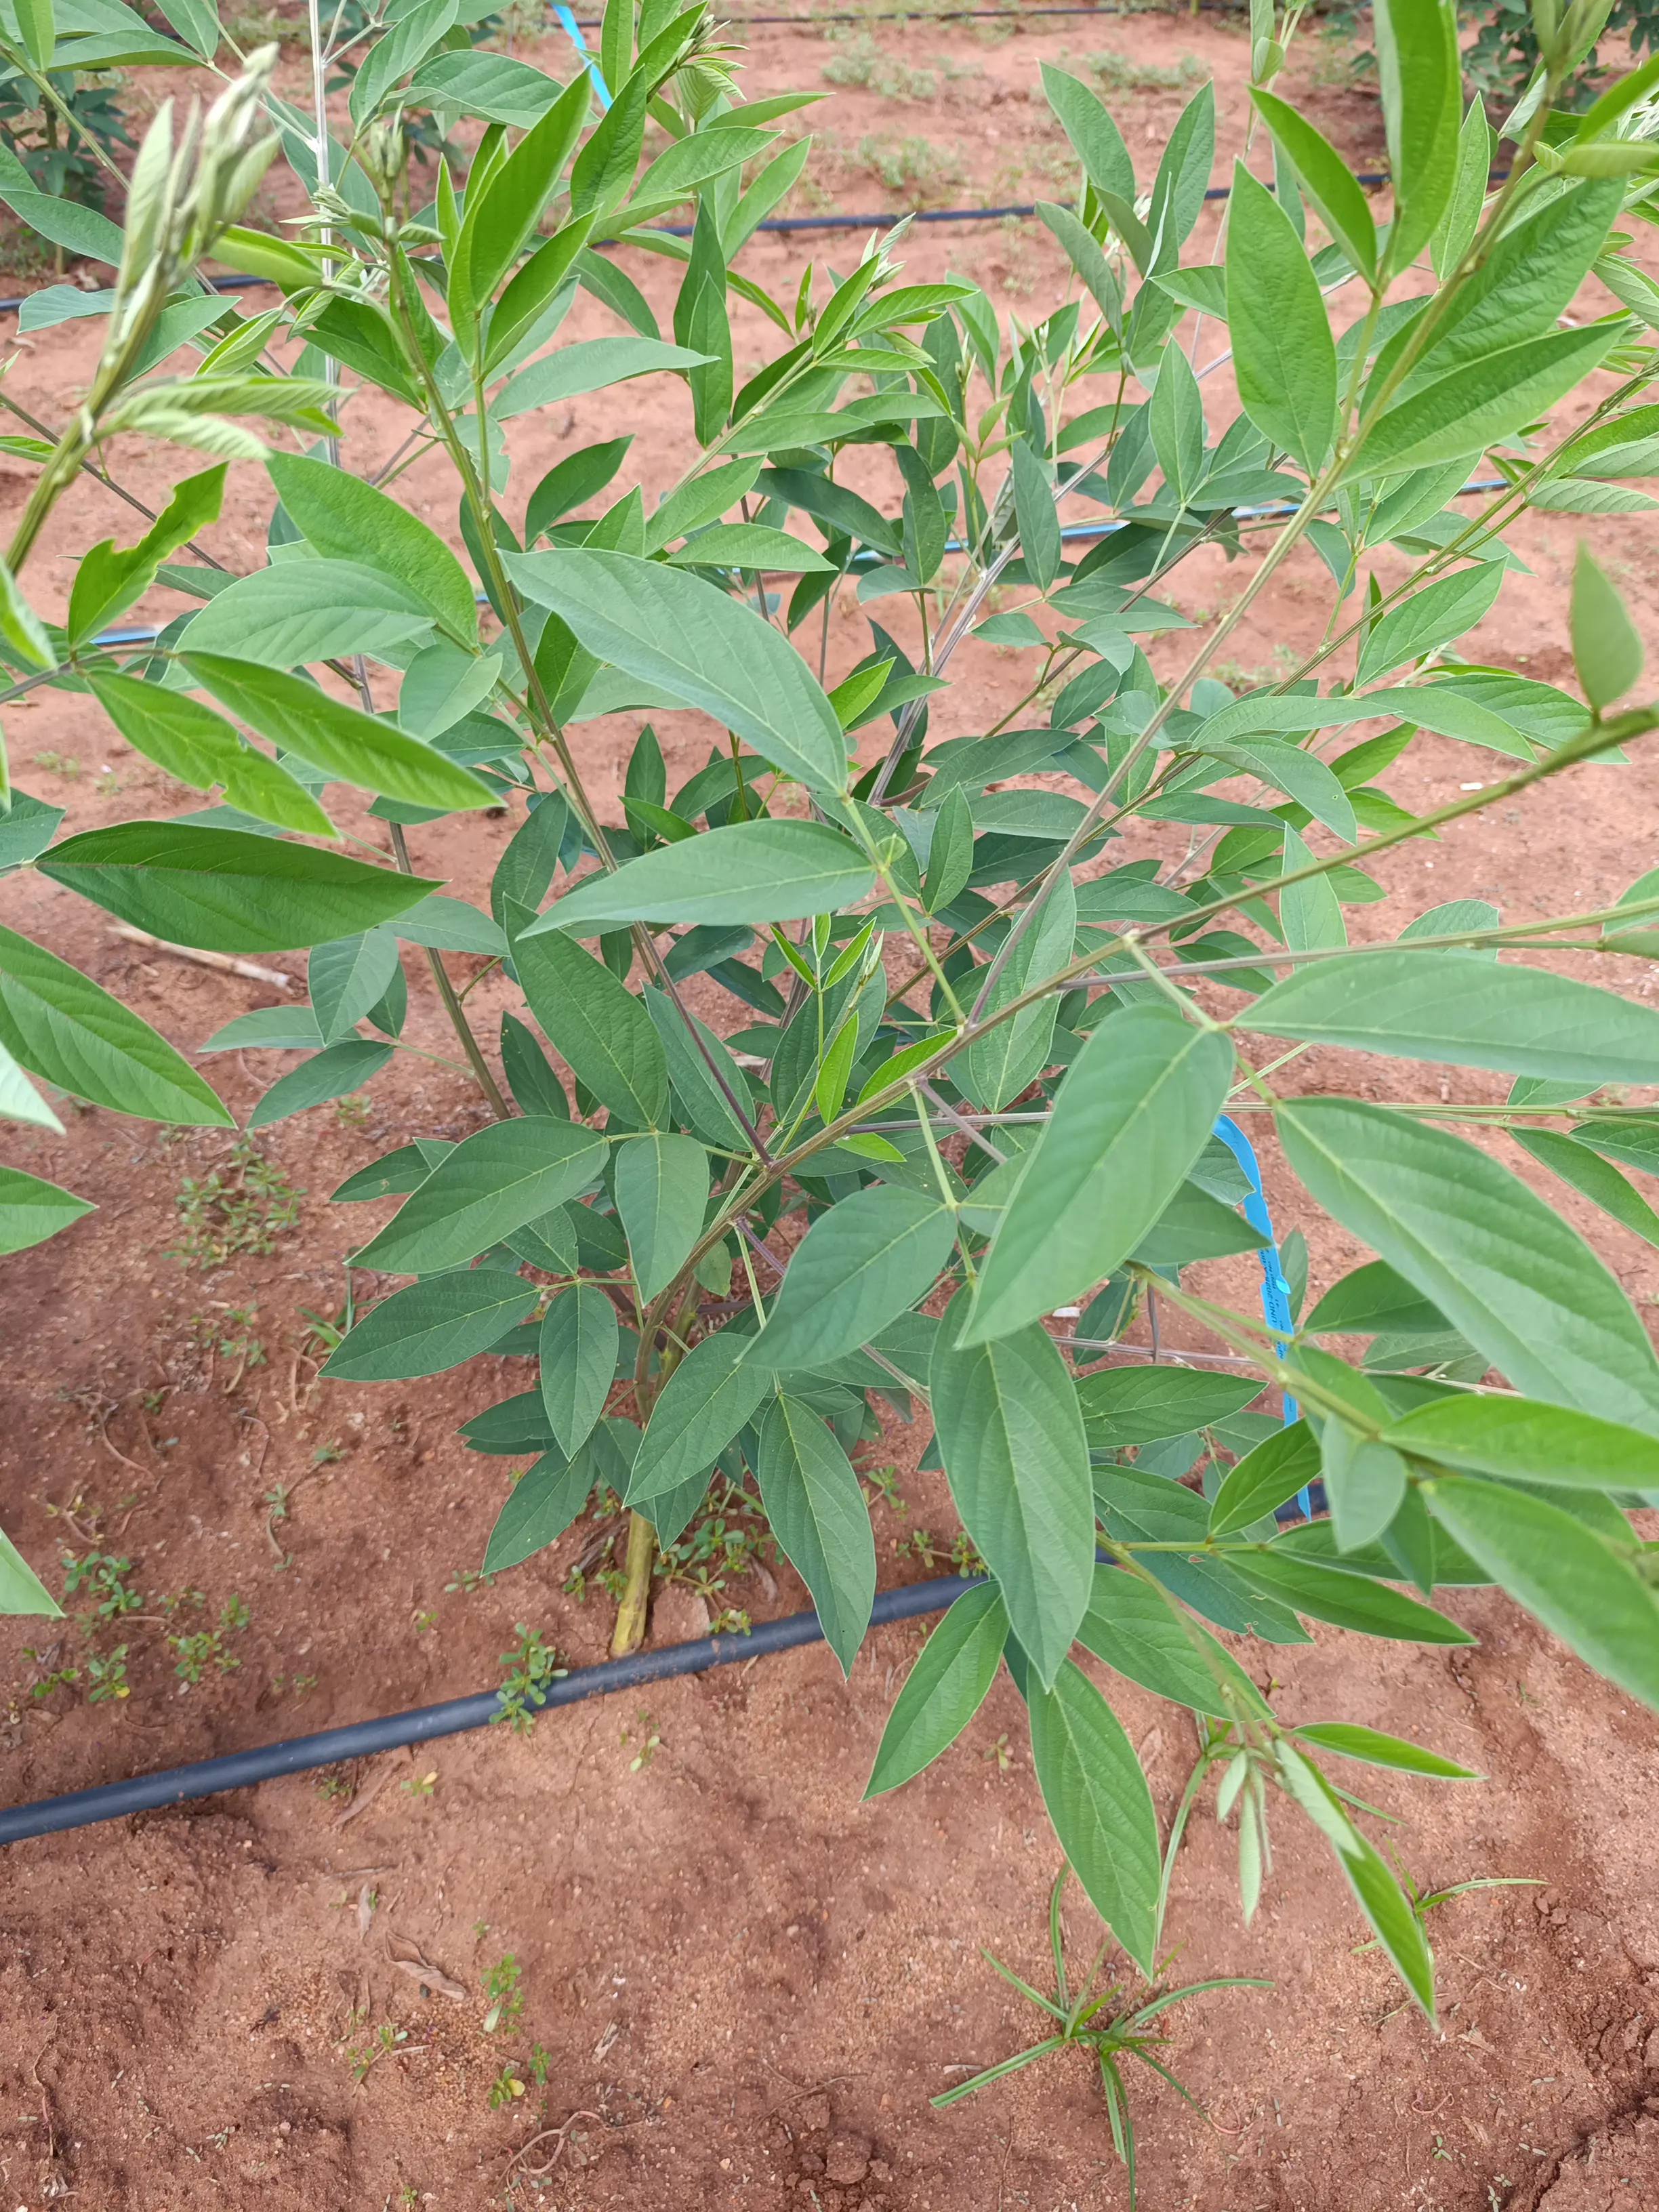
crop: pigeonpea
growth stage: vegetative
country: Kenya
